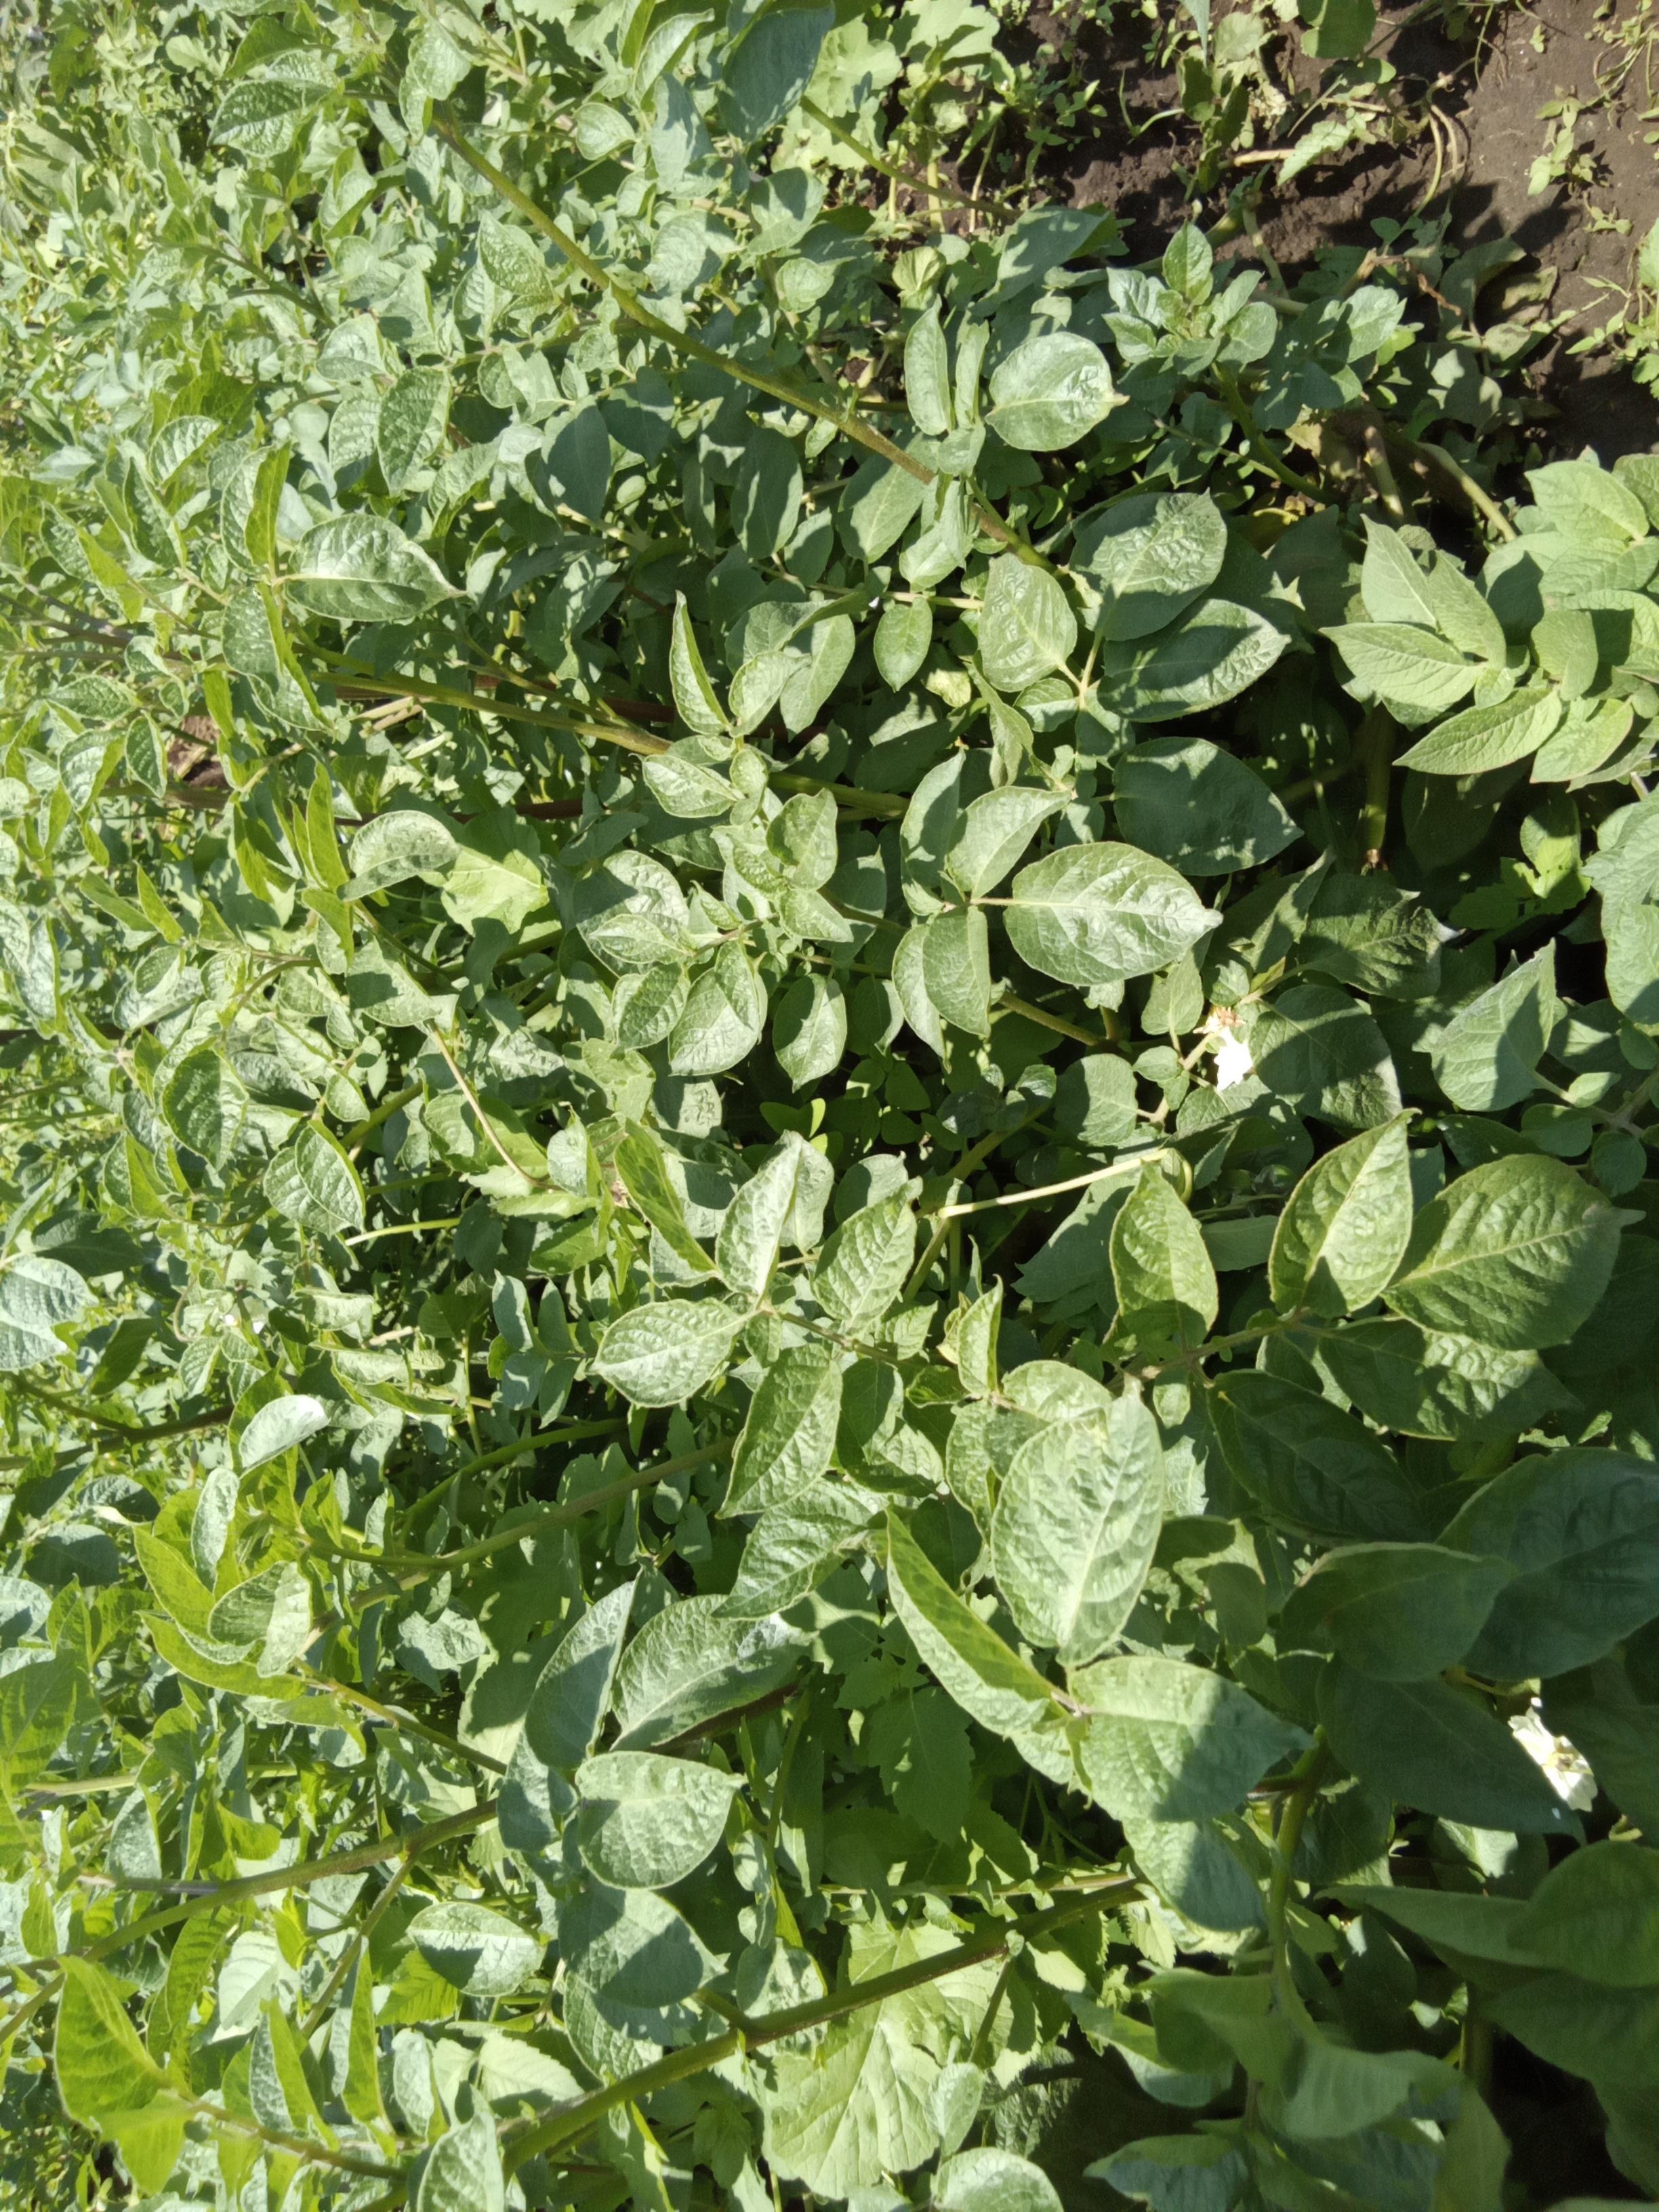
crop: potato
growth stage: vegetative
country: Kenya
